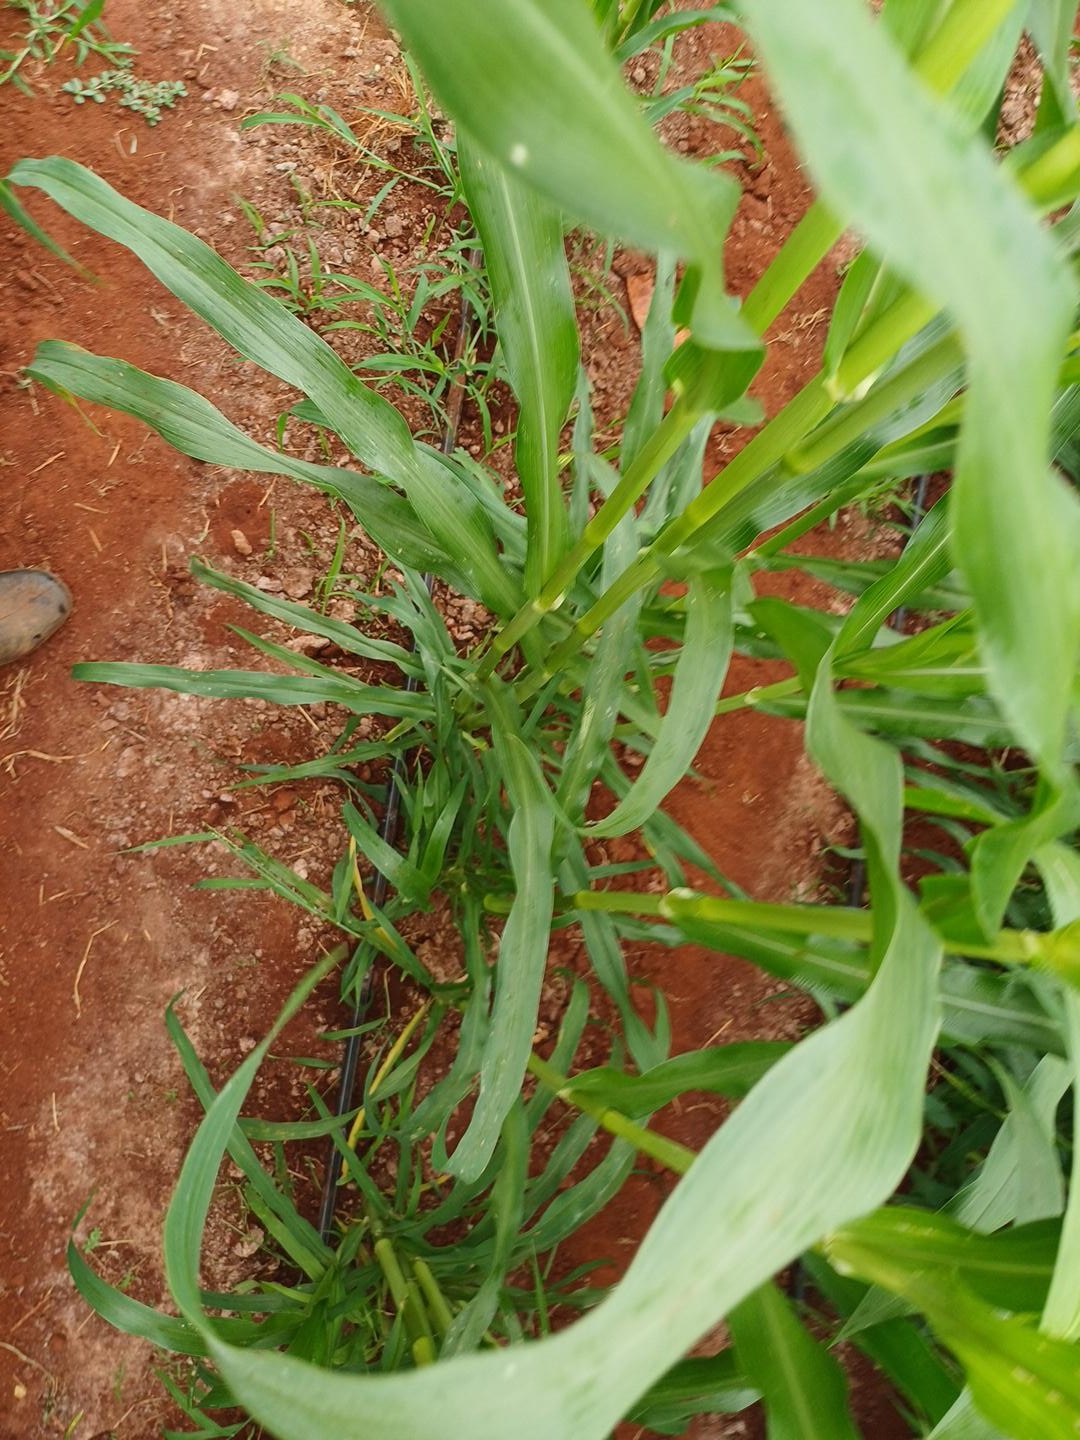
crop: pearl millet
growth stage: flowering
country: Kenya
